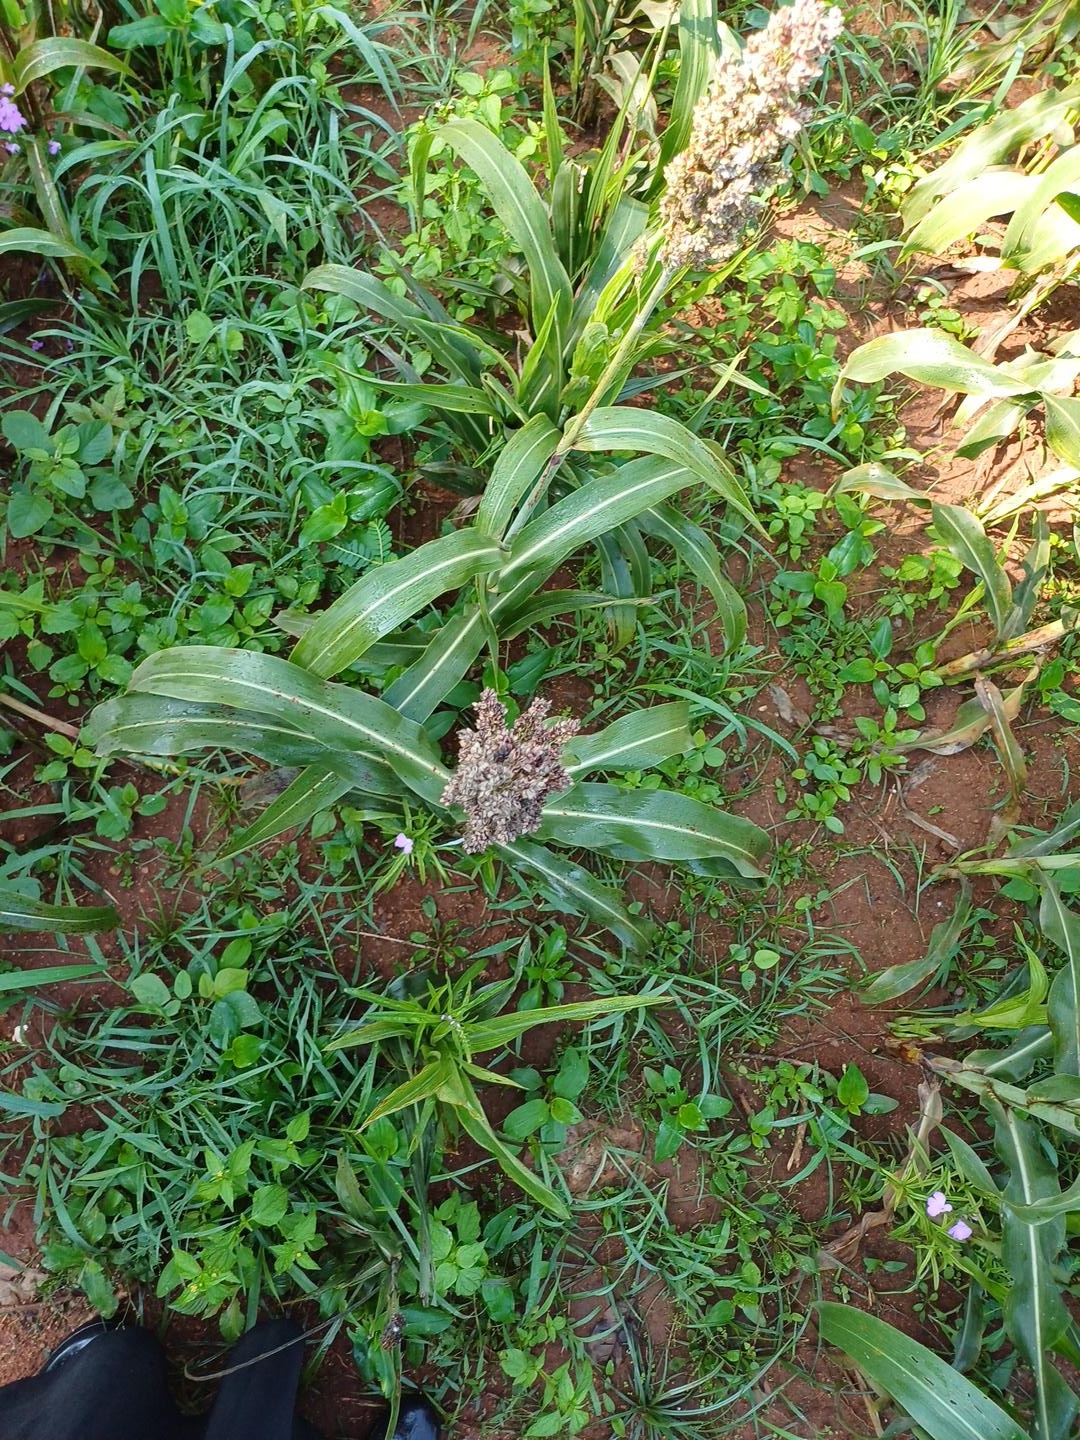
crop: sorghum
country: Kenya
